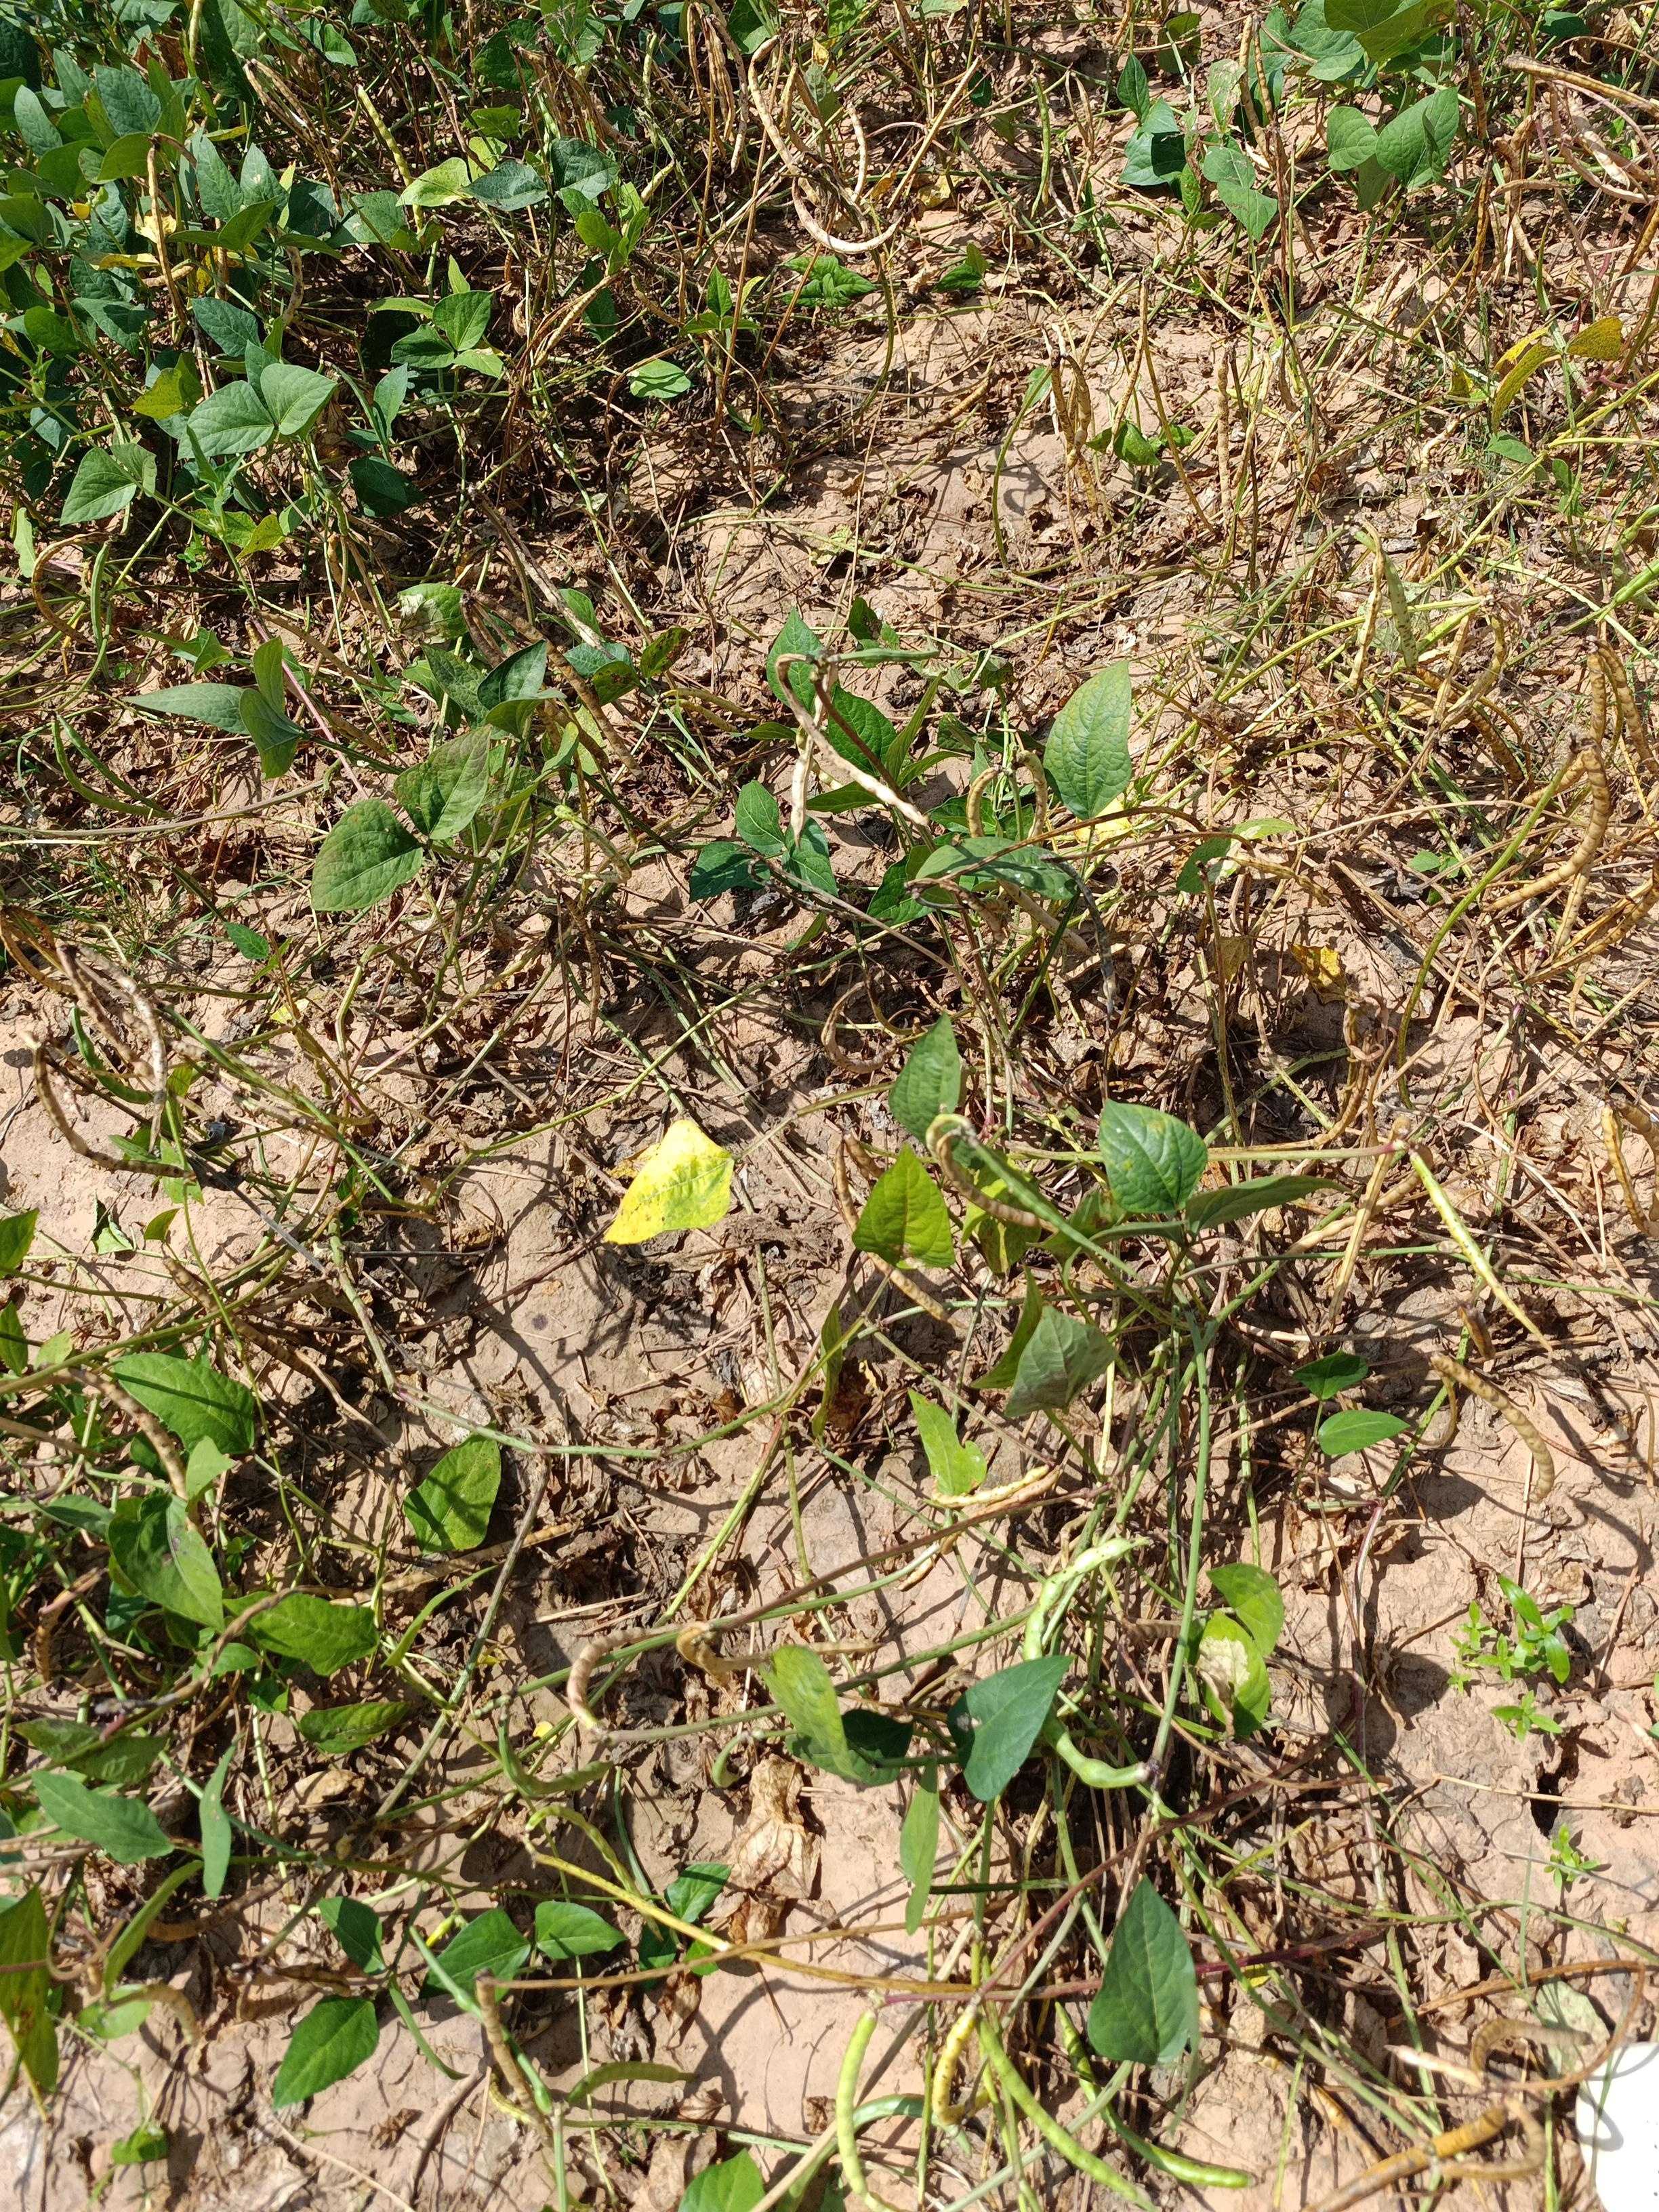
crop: cowpea
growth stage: maturity
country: Nigeria
